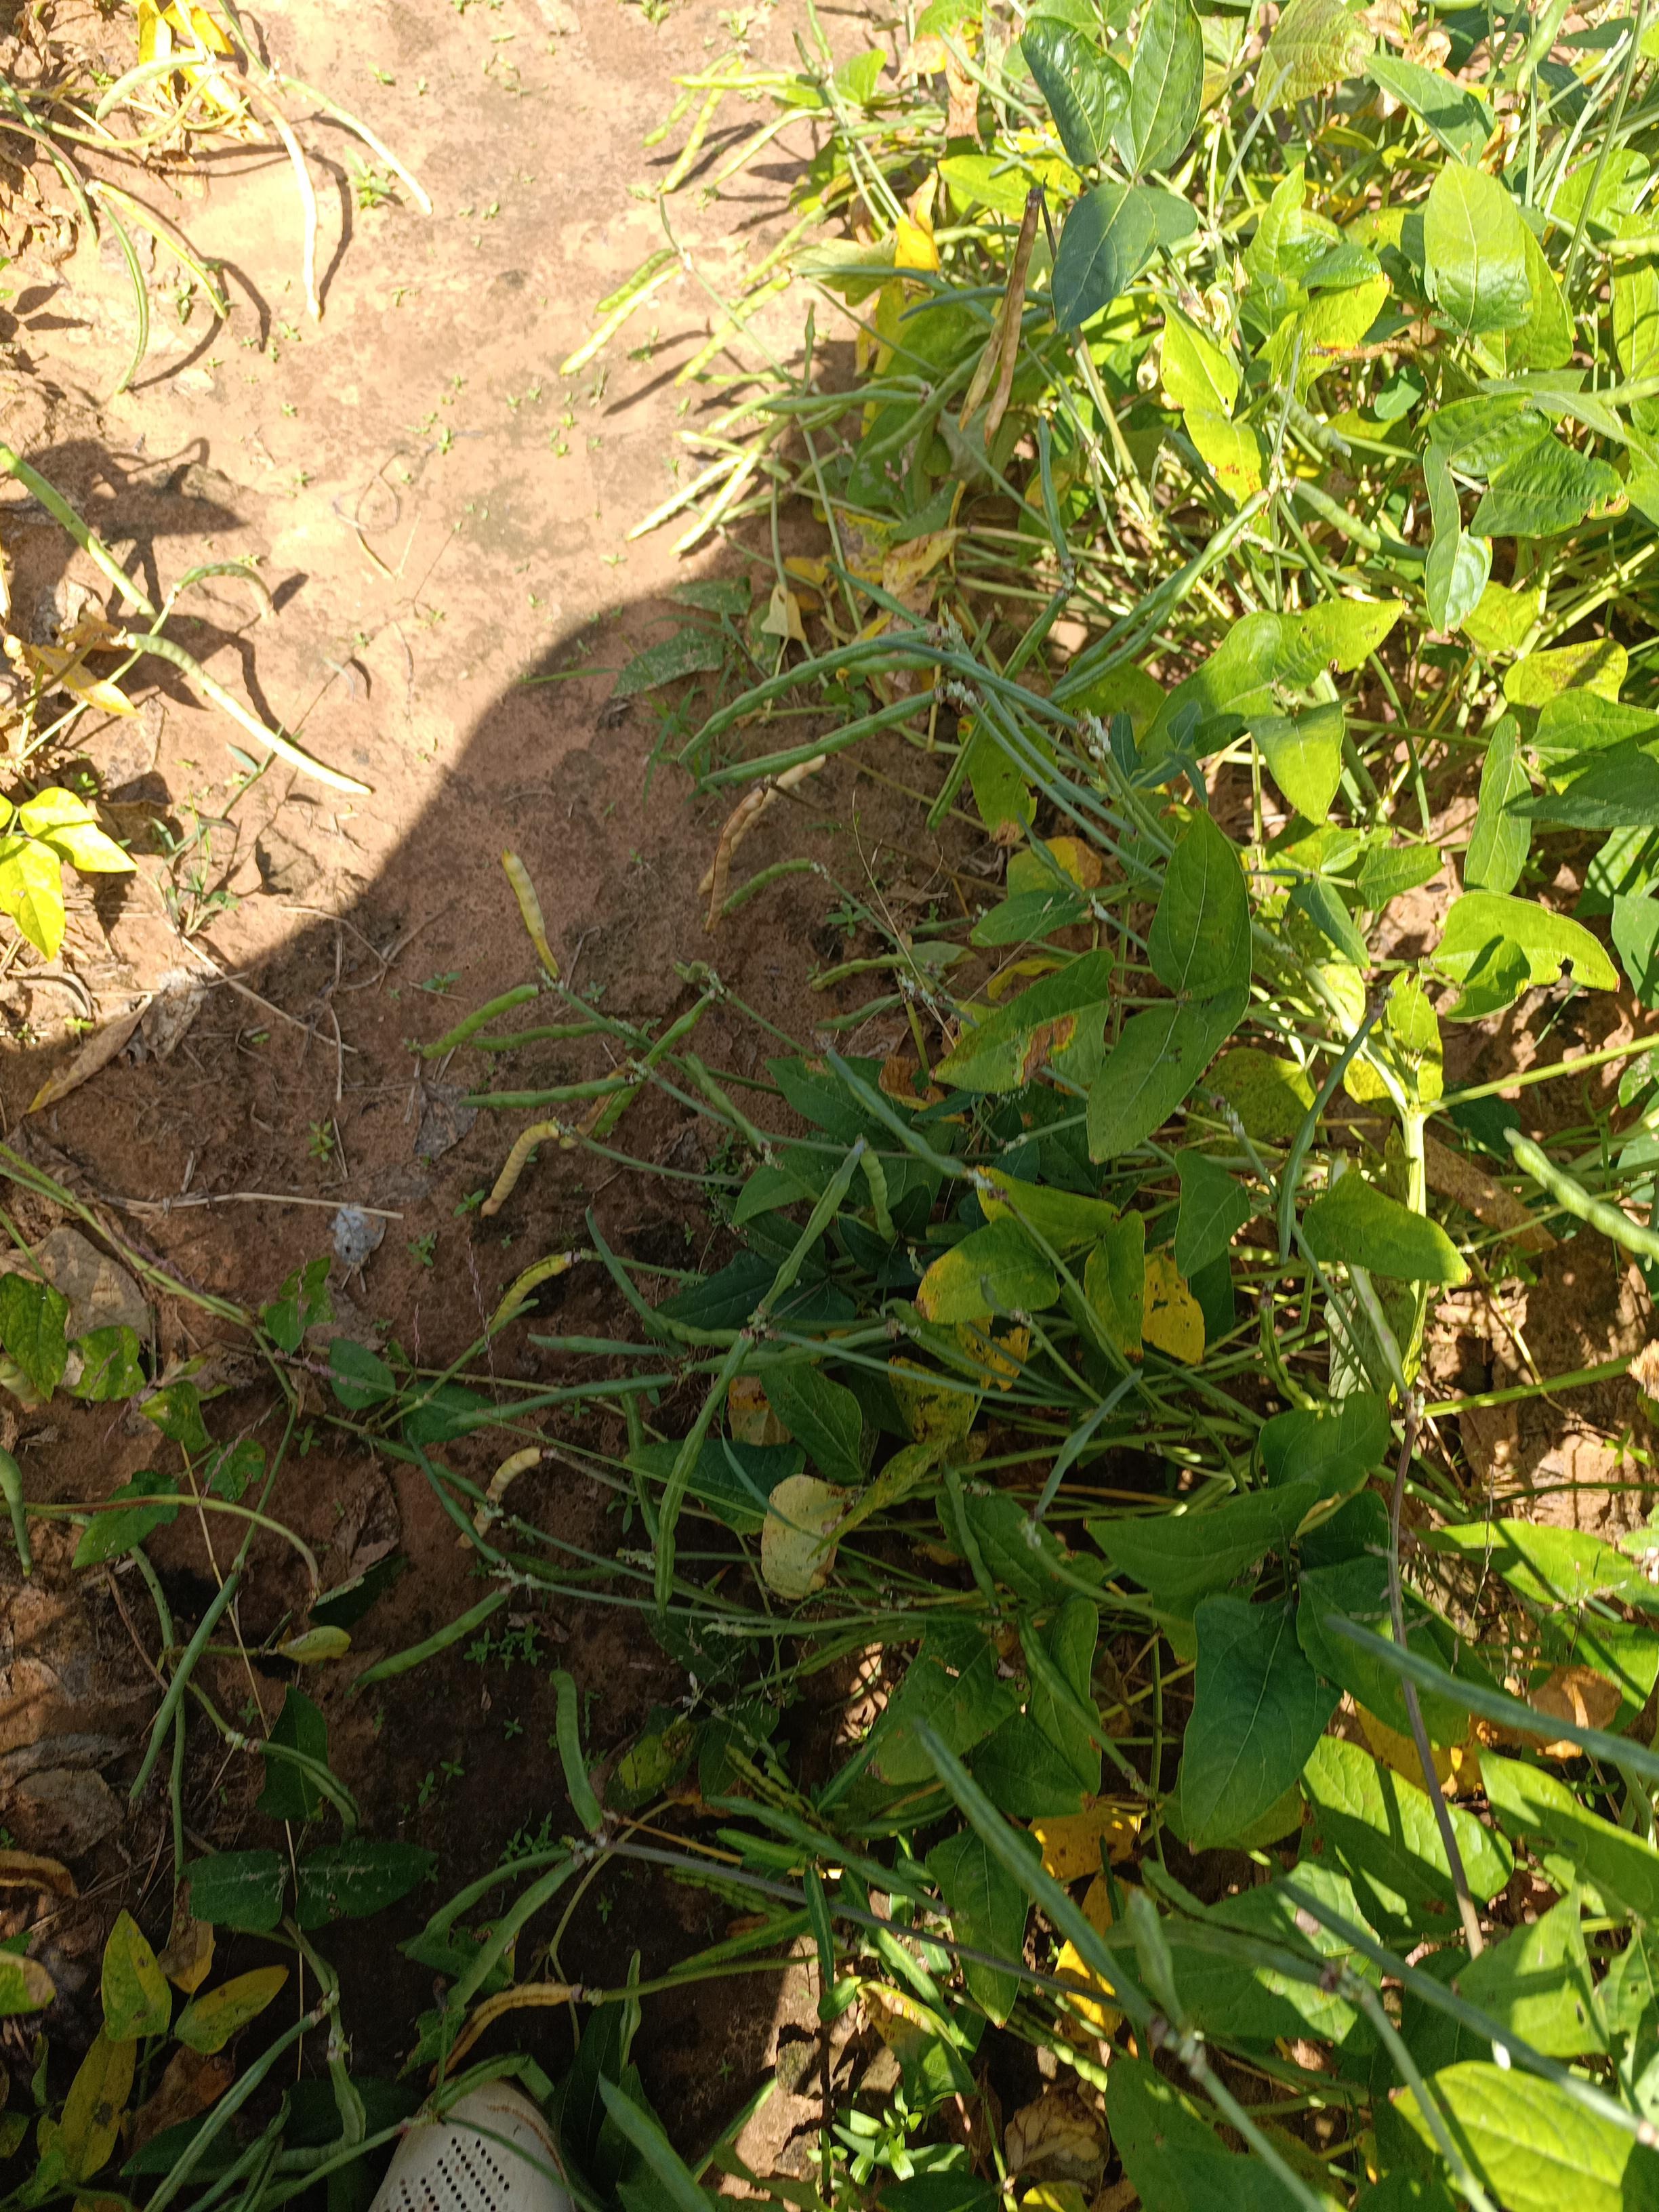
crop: cowpea
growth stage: maturity
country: Nigeria
